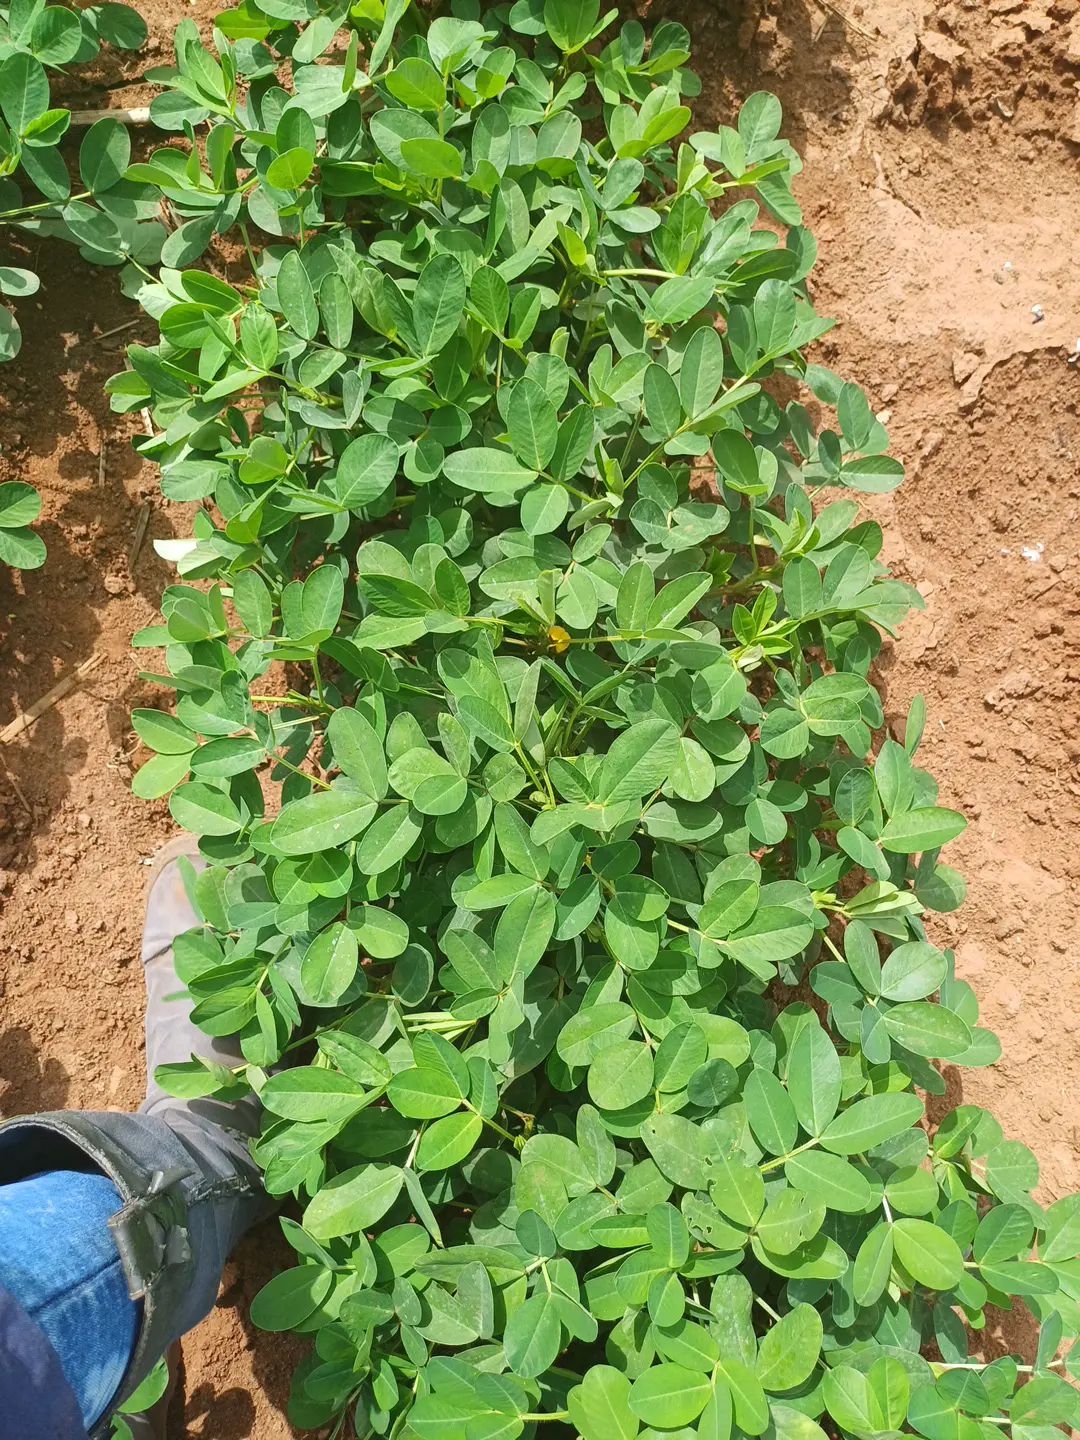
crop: groundnut
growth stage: flowering
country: Kenya
